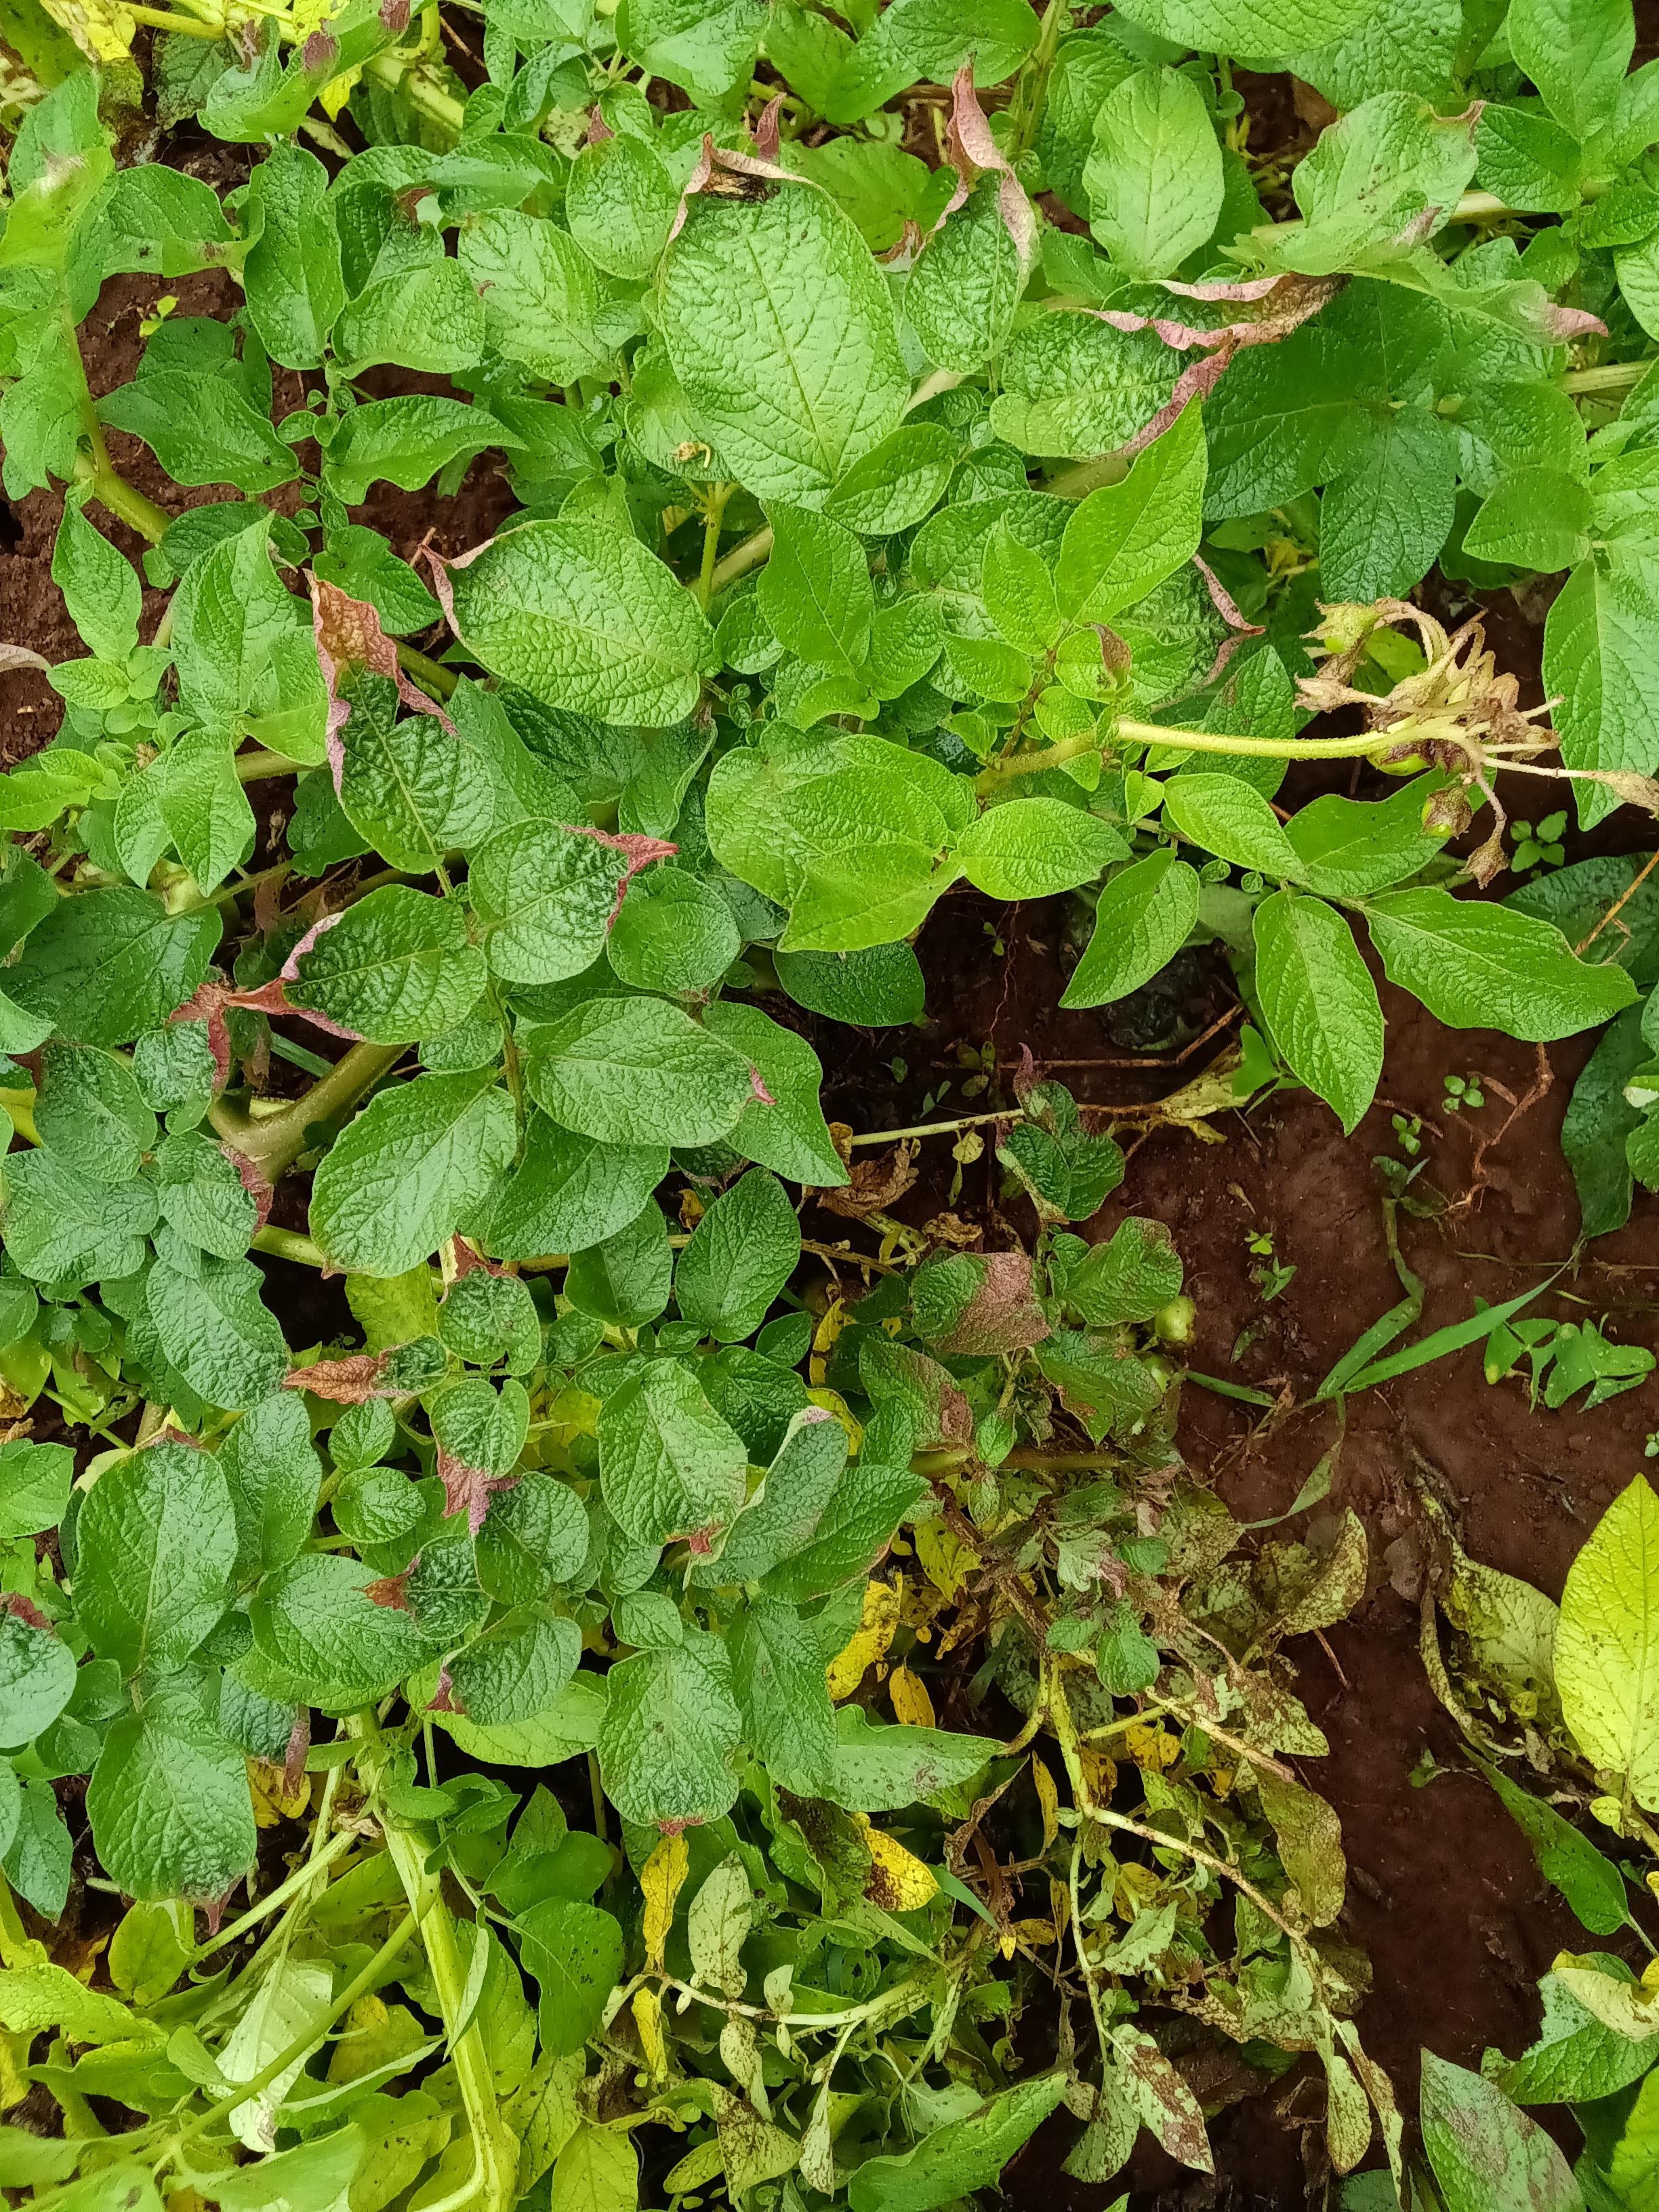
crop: potato
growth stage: harvest maturity
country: Kenya
